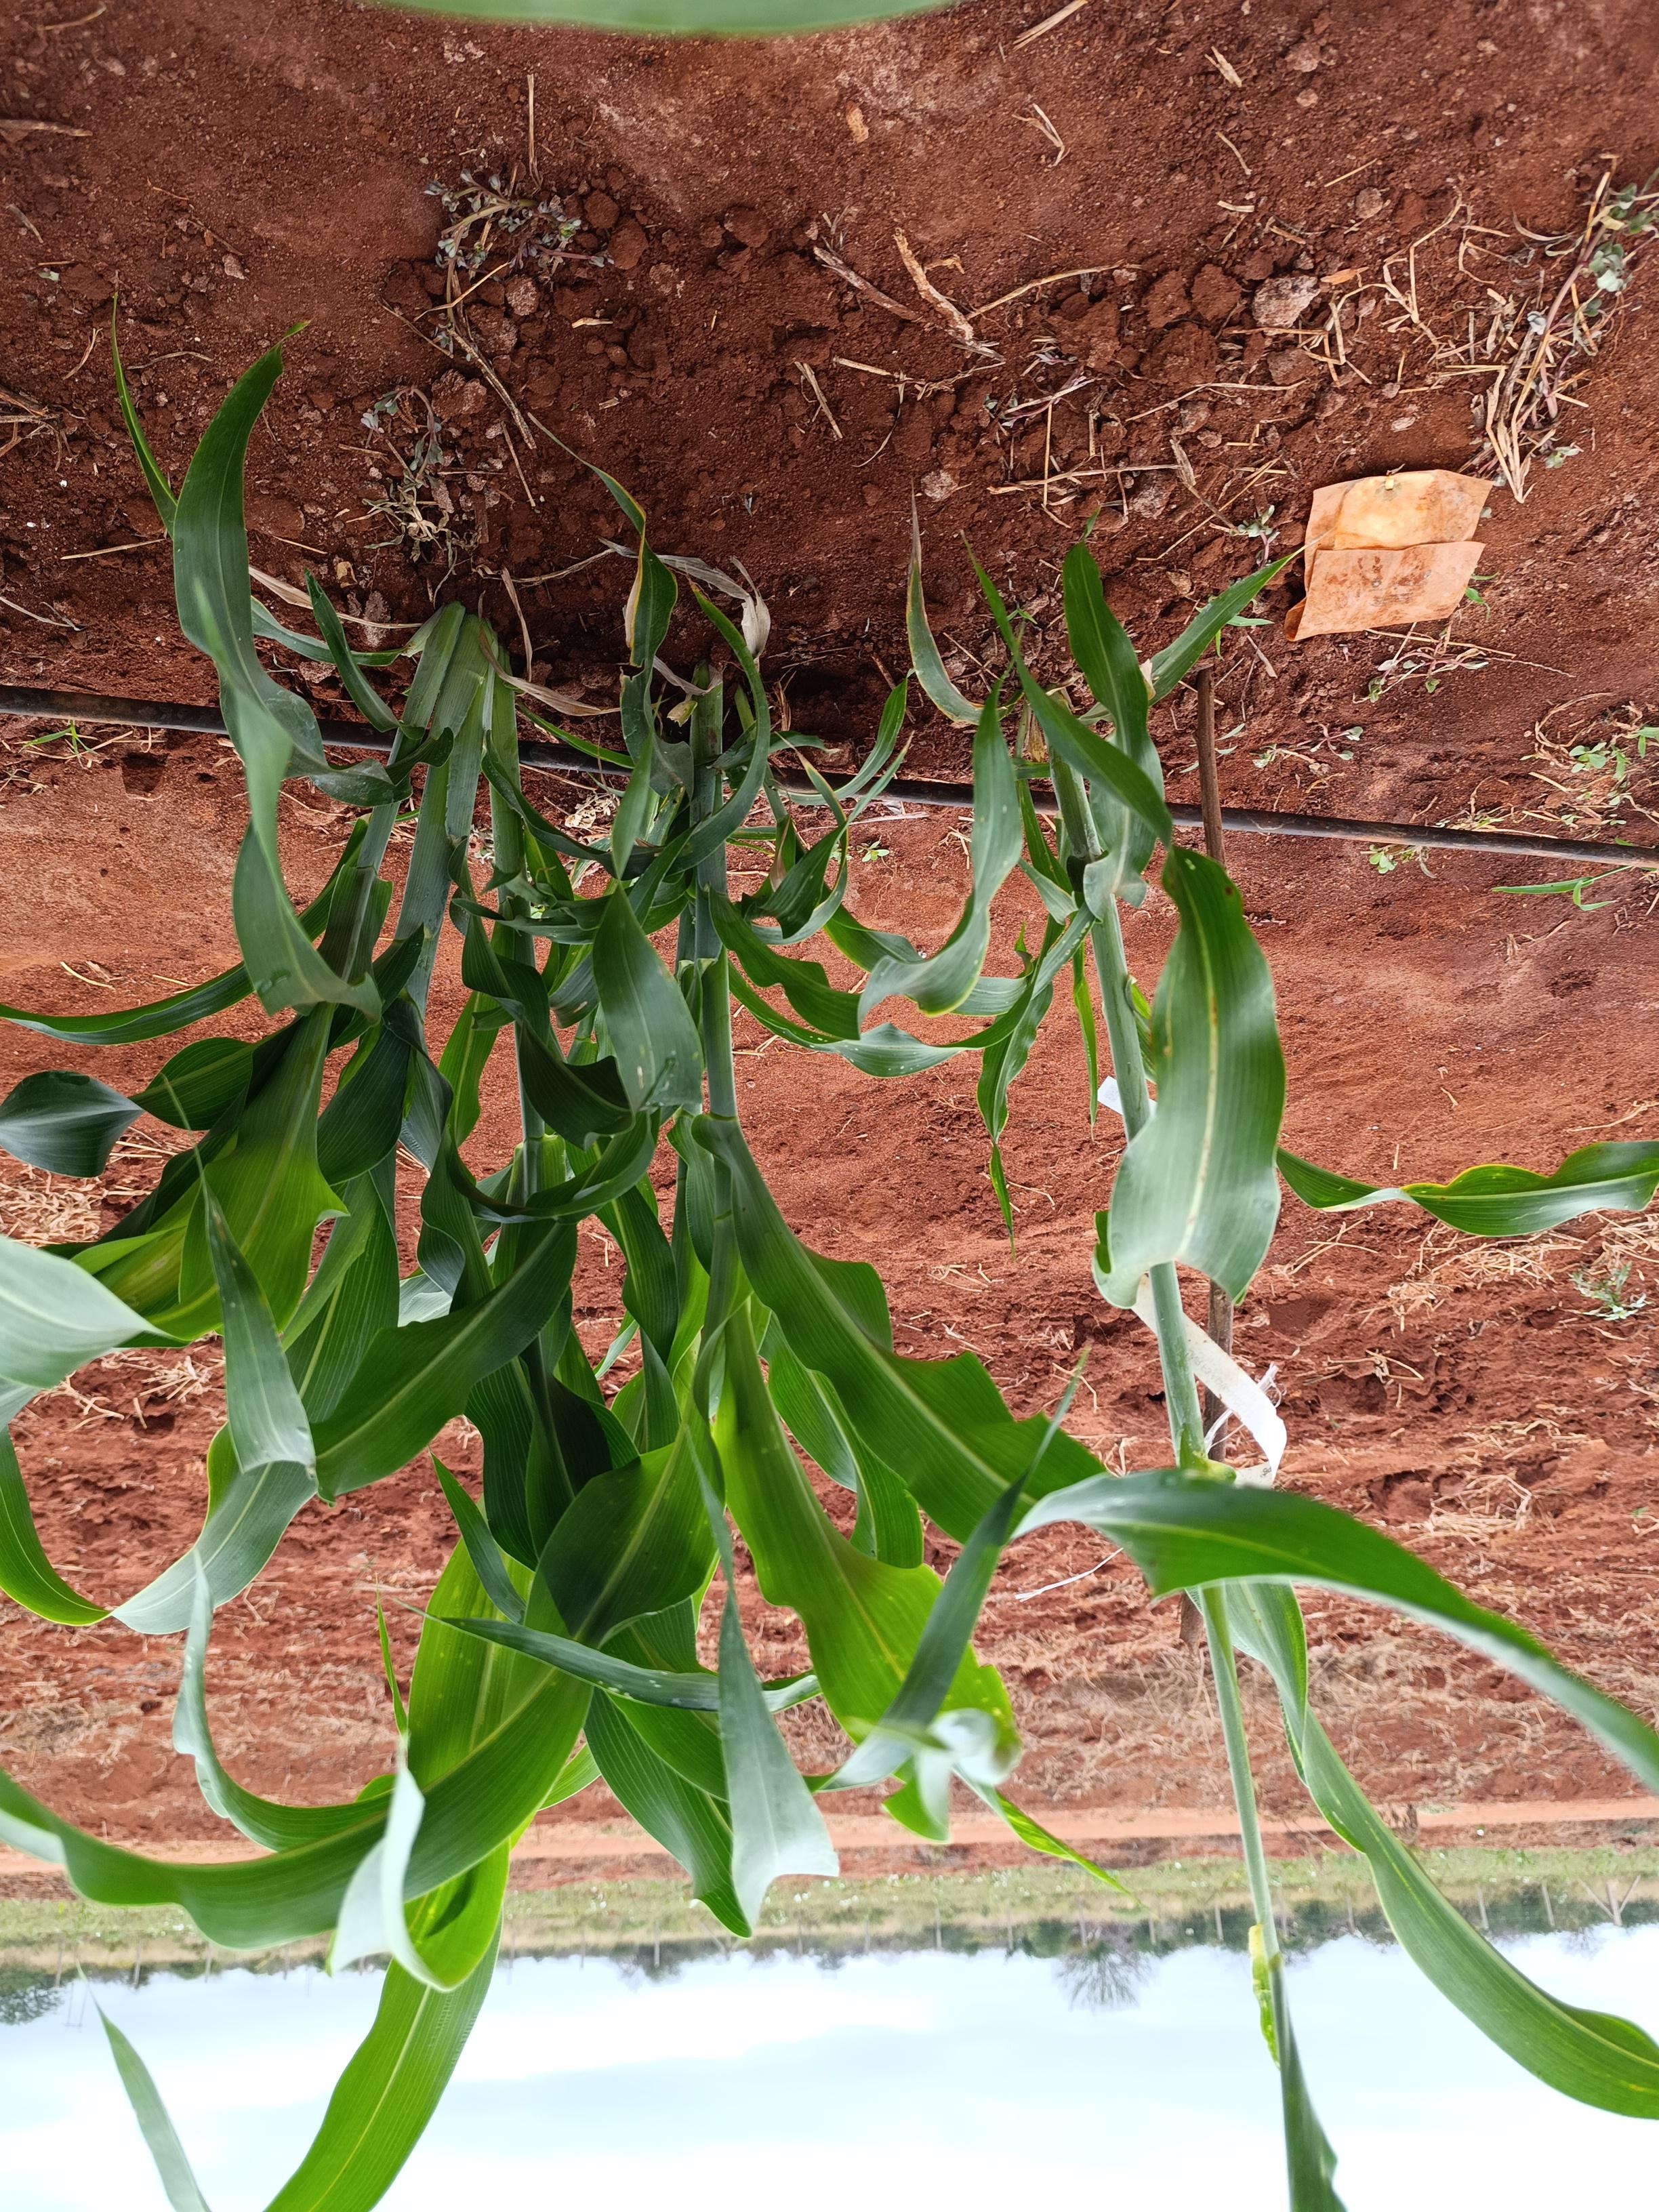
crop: sorghum
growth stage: vegetative
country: Kenya
